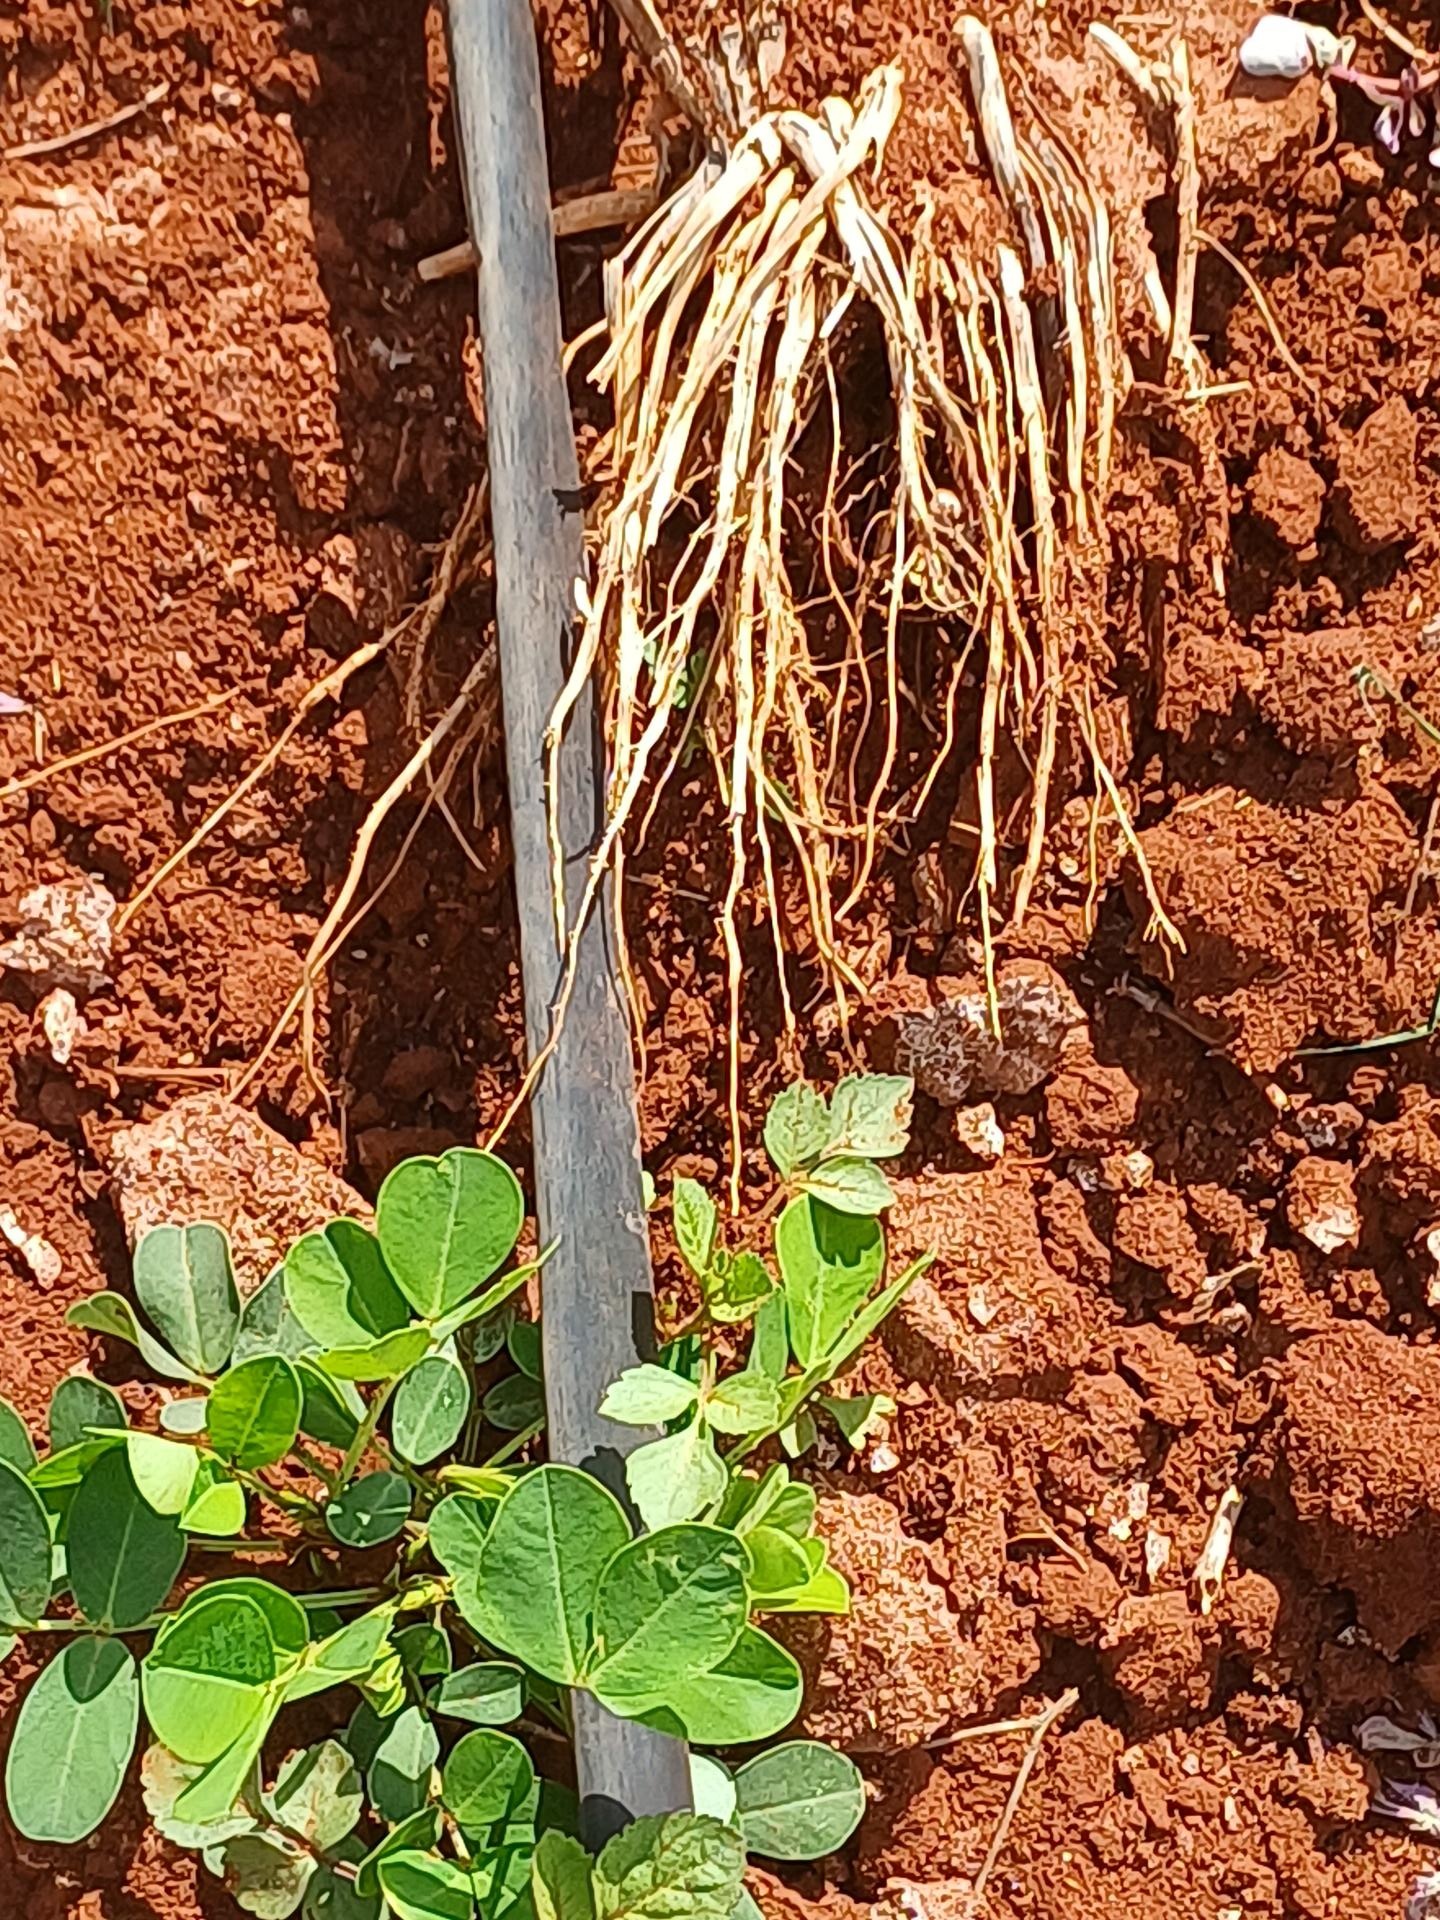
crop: groundnut
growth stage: vegetative
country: Kenya
